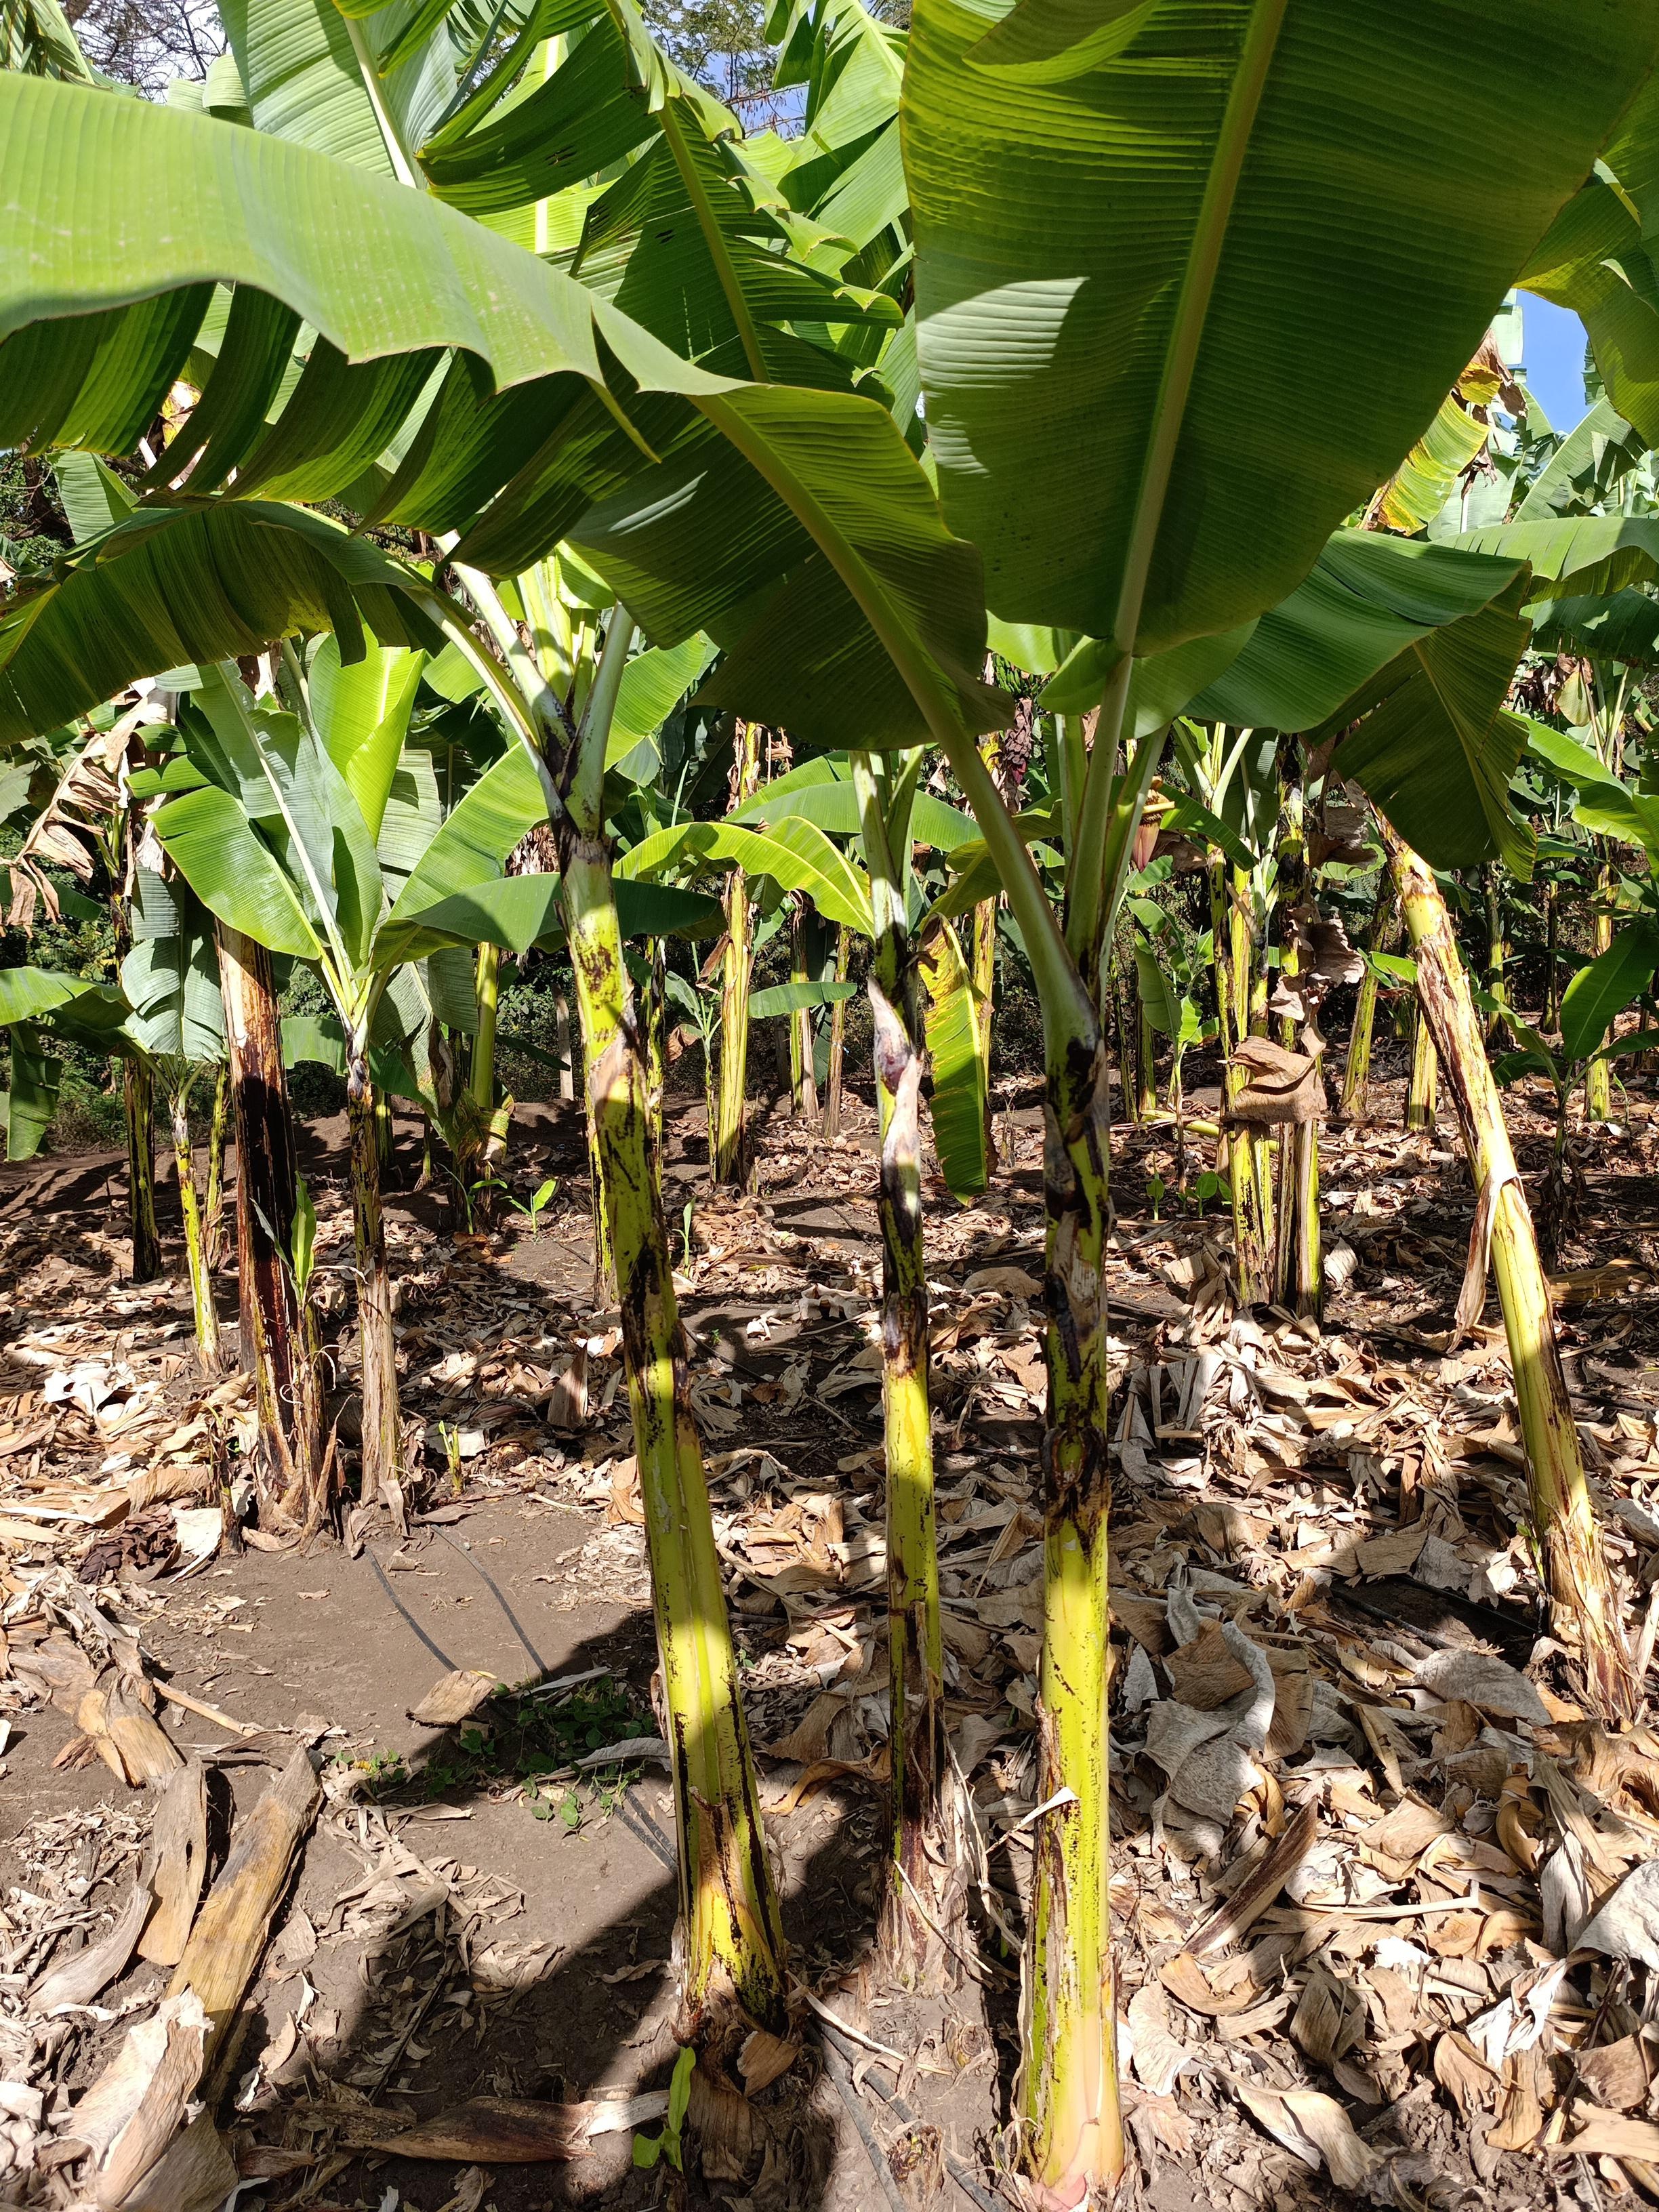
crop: banana
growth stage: vegetative
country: Tanzania
